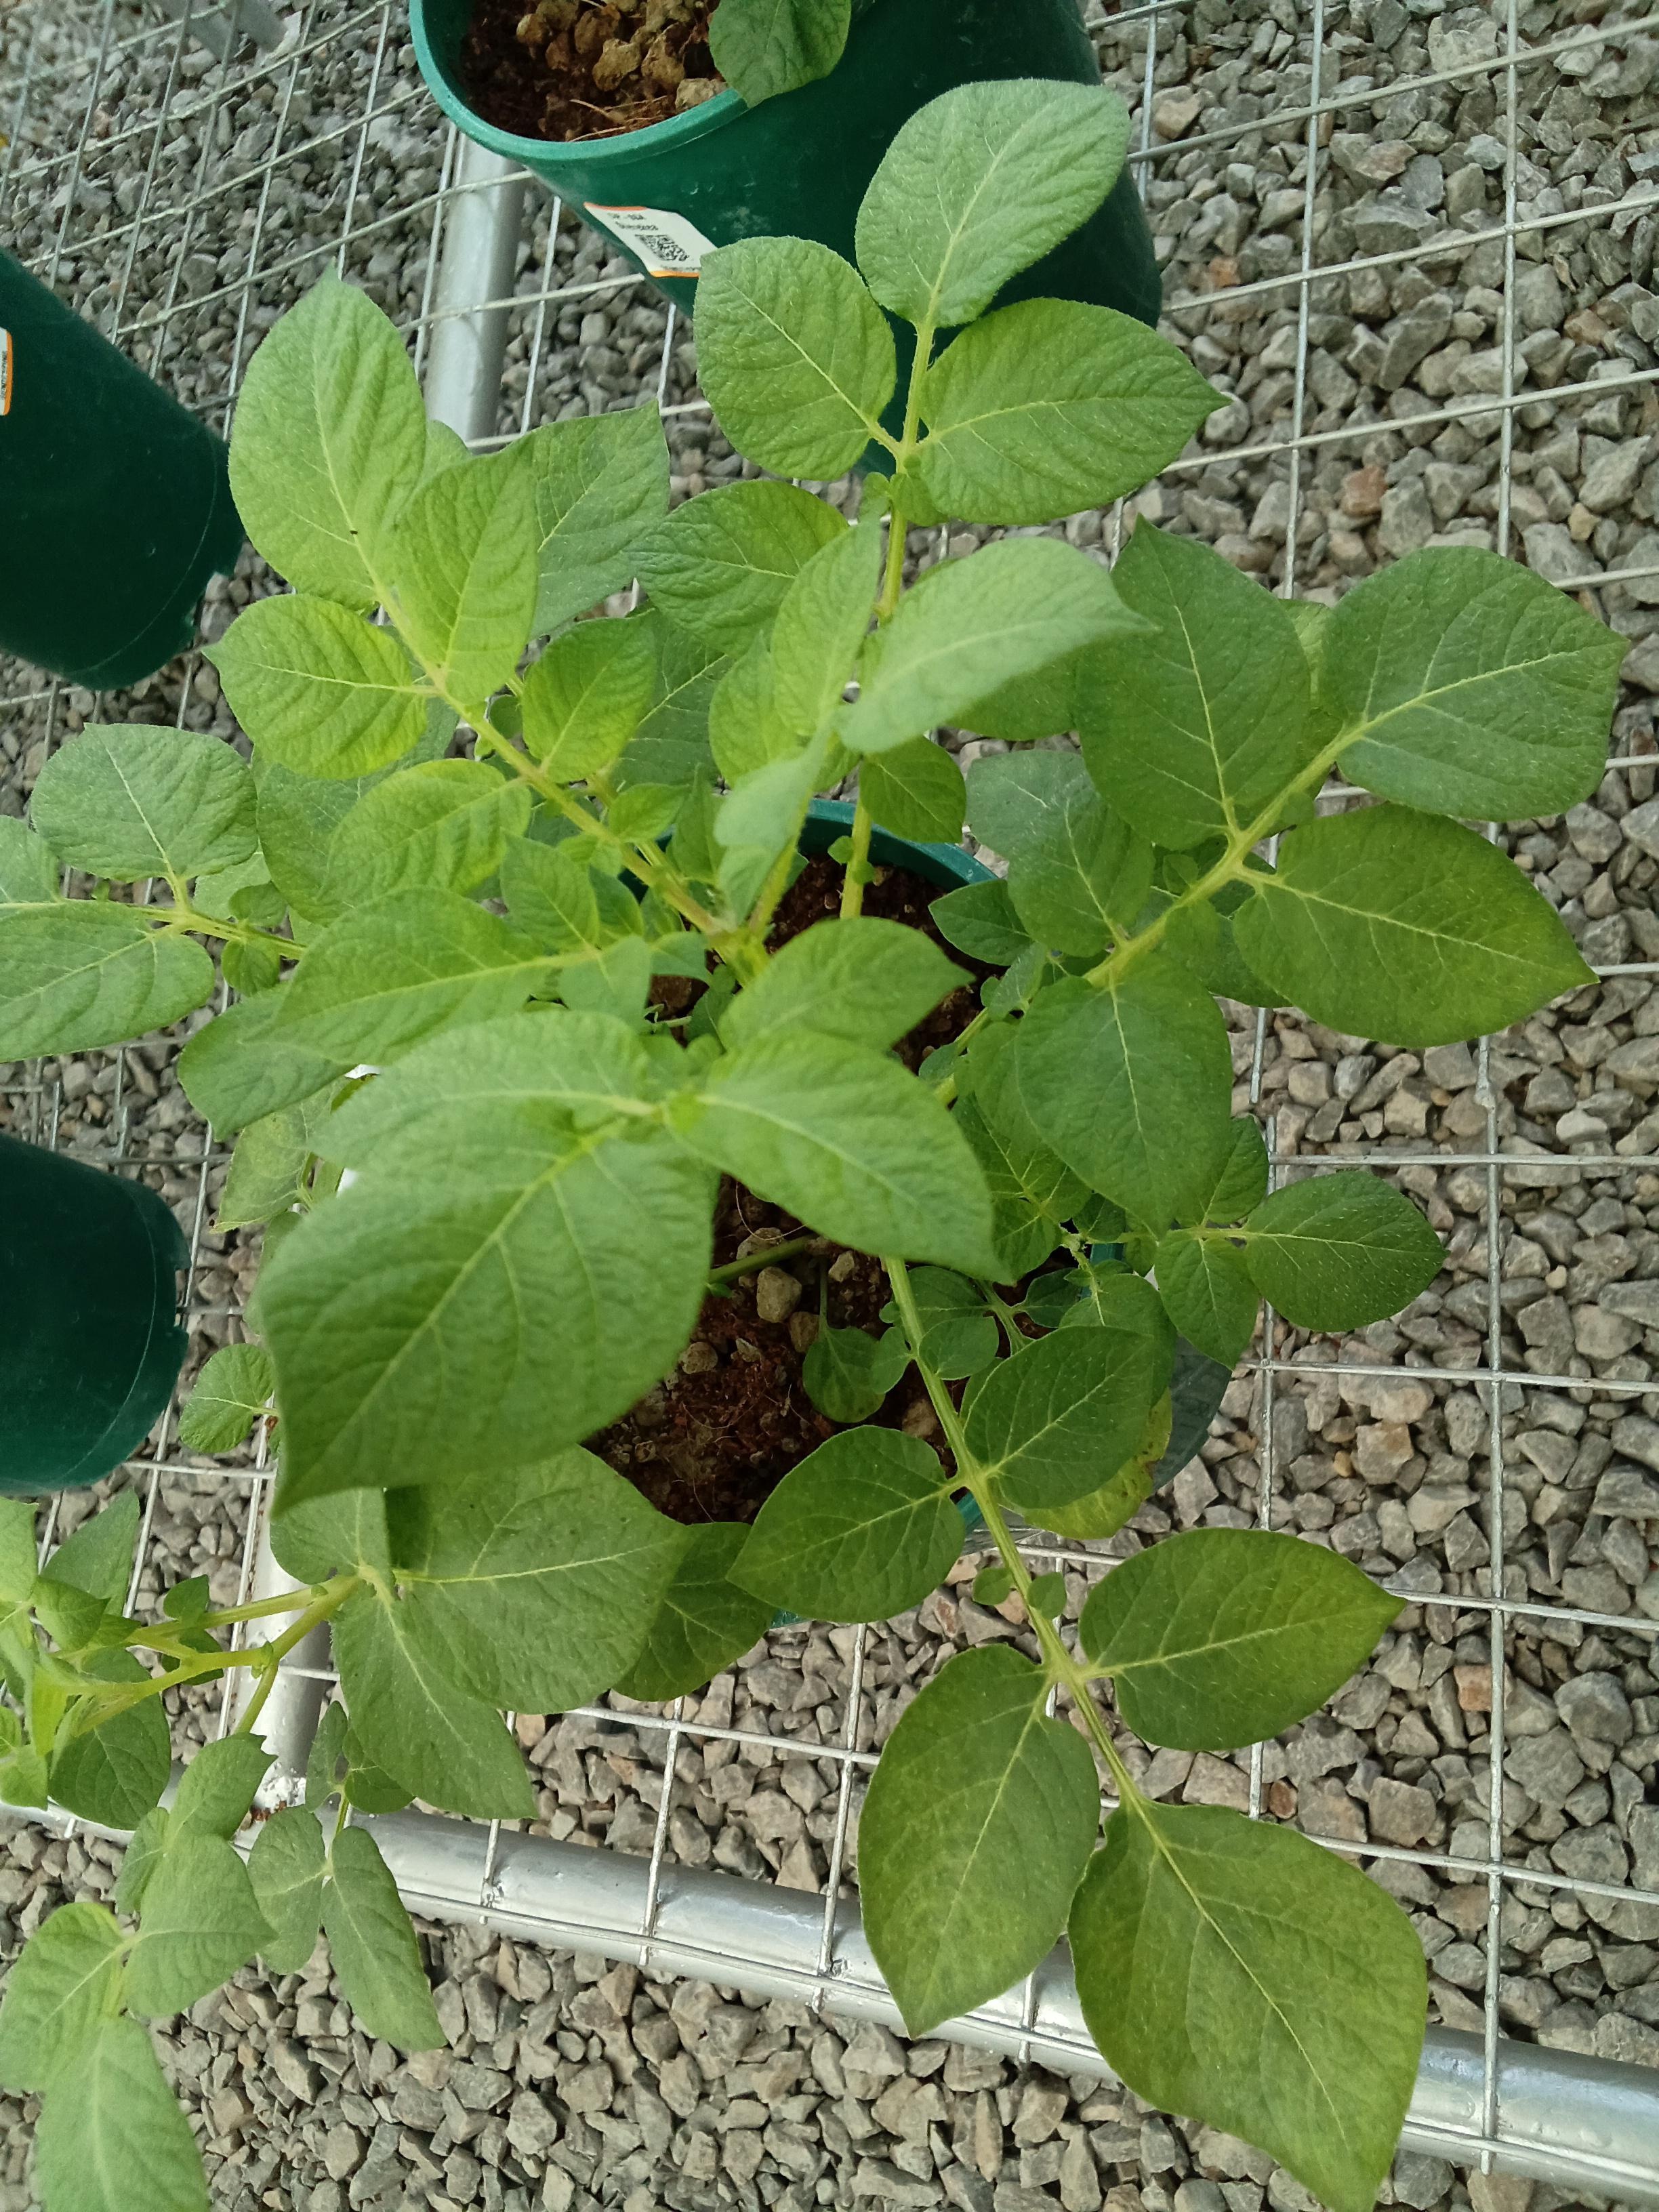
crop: potato
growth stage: vegetative
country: Kenya
